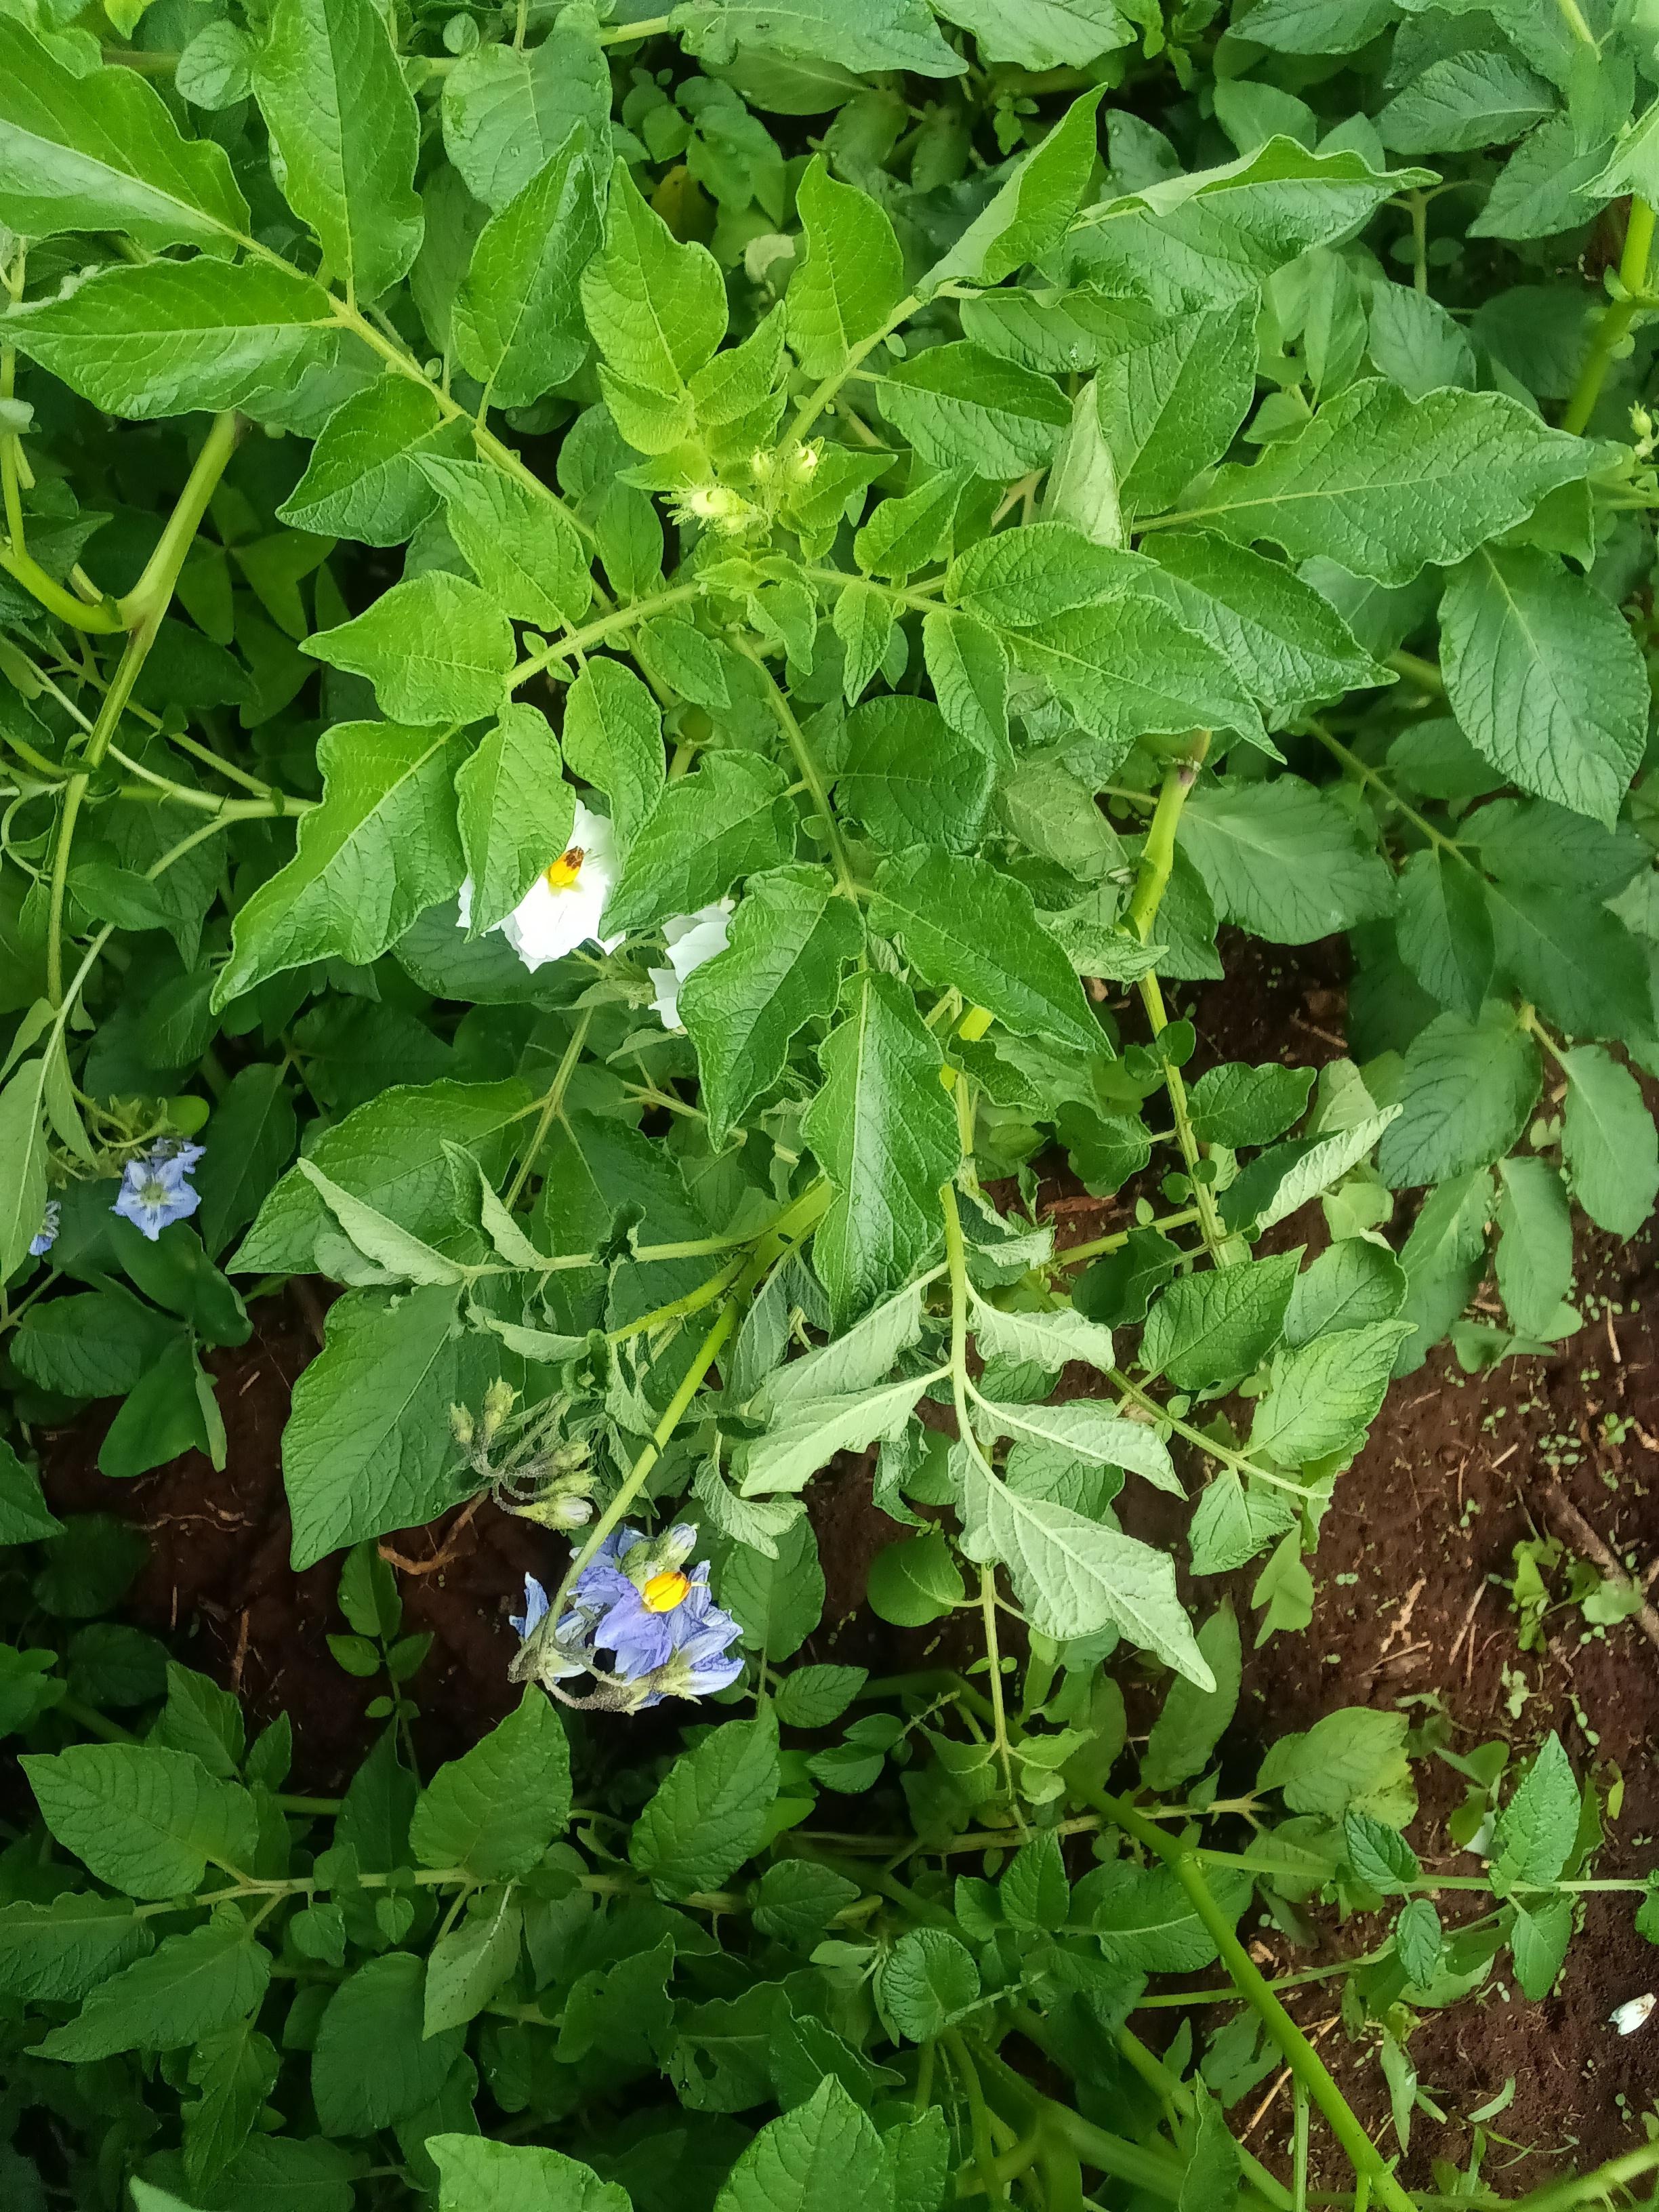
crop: potato
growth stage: flowering
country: Kenya
